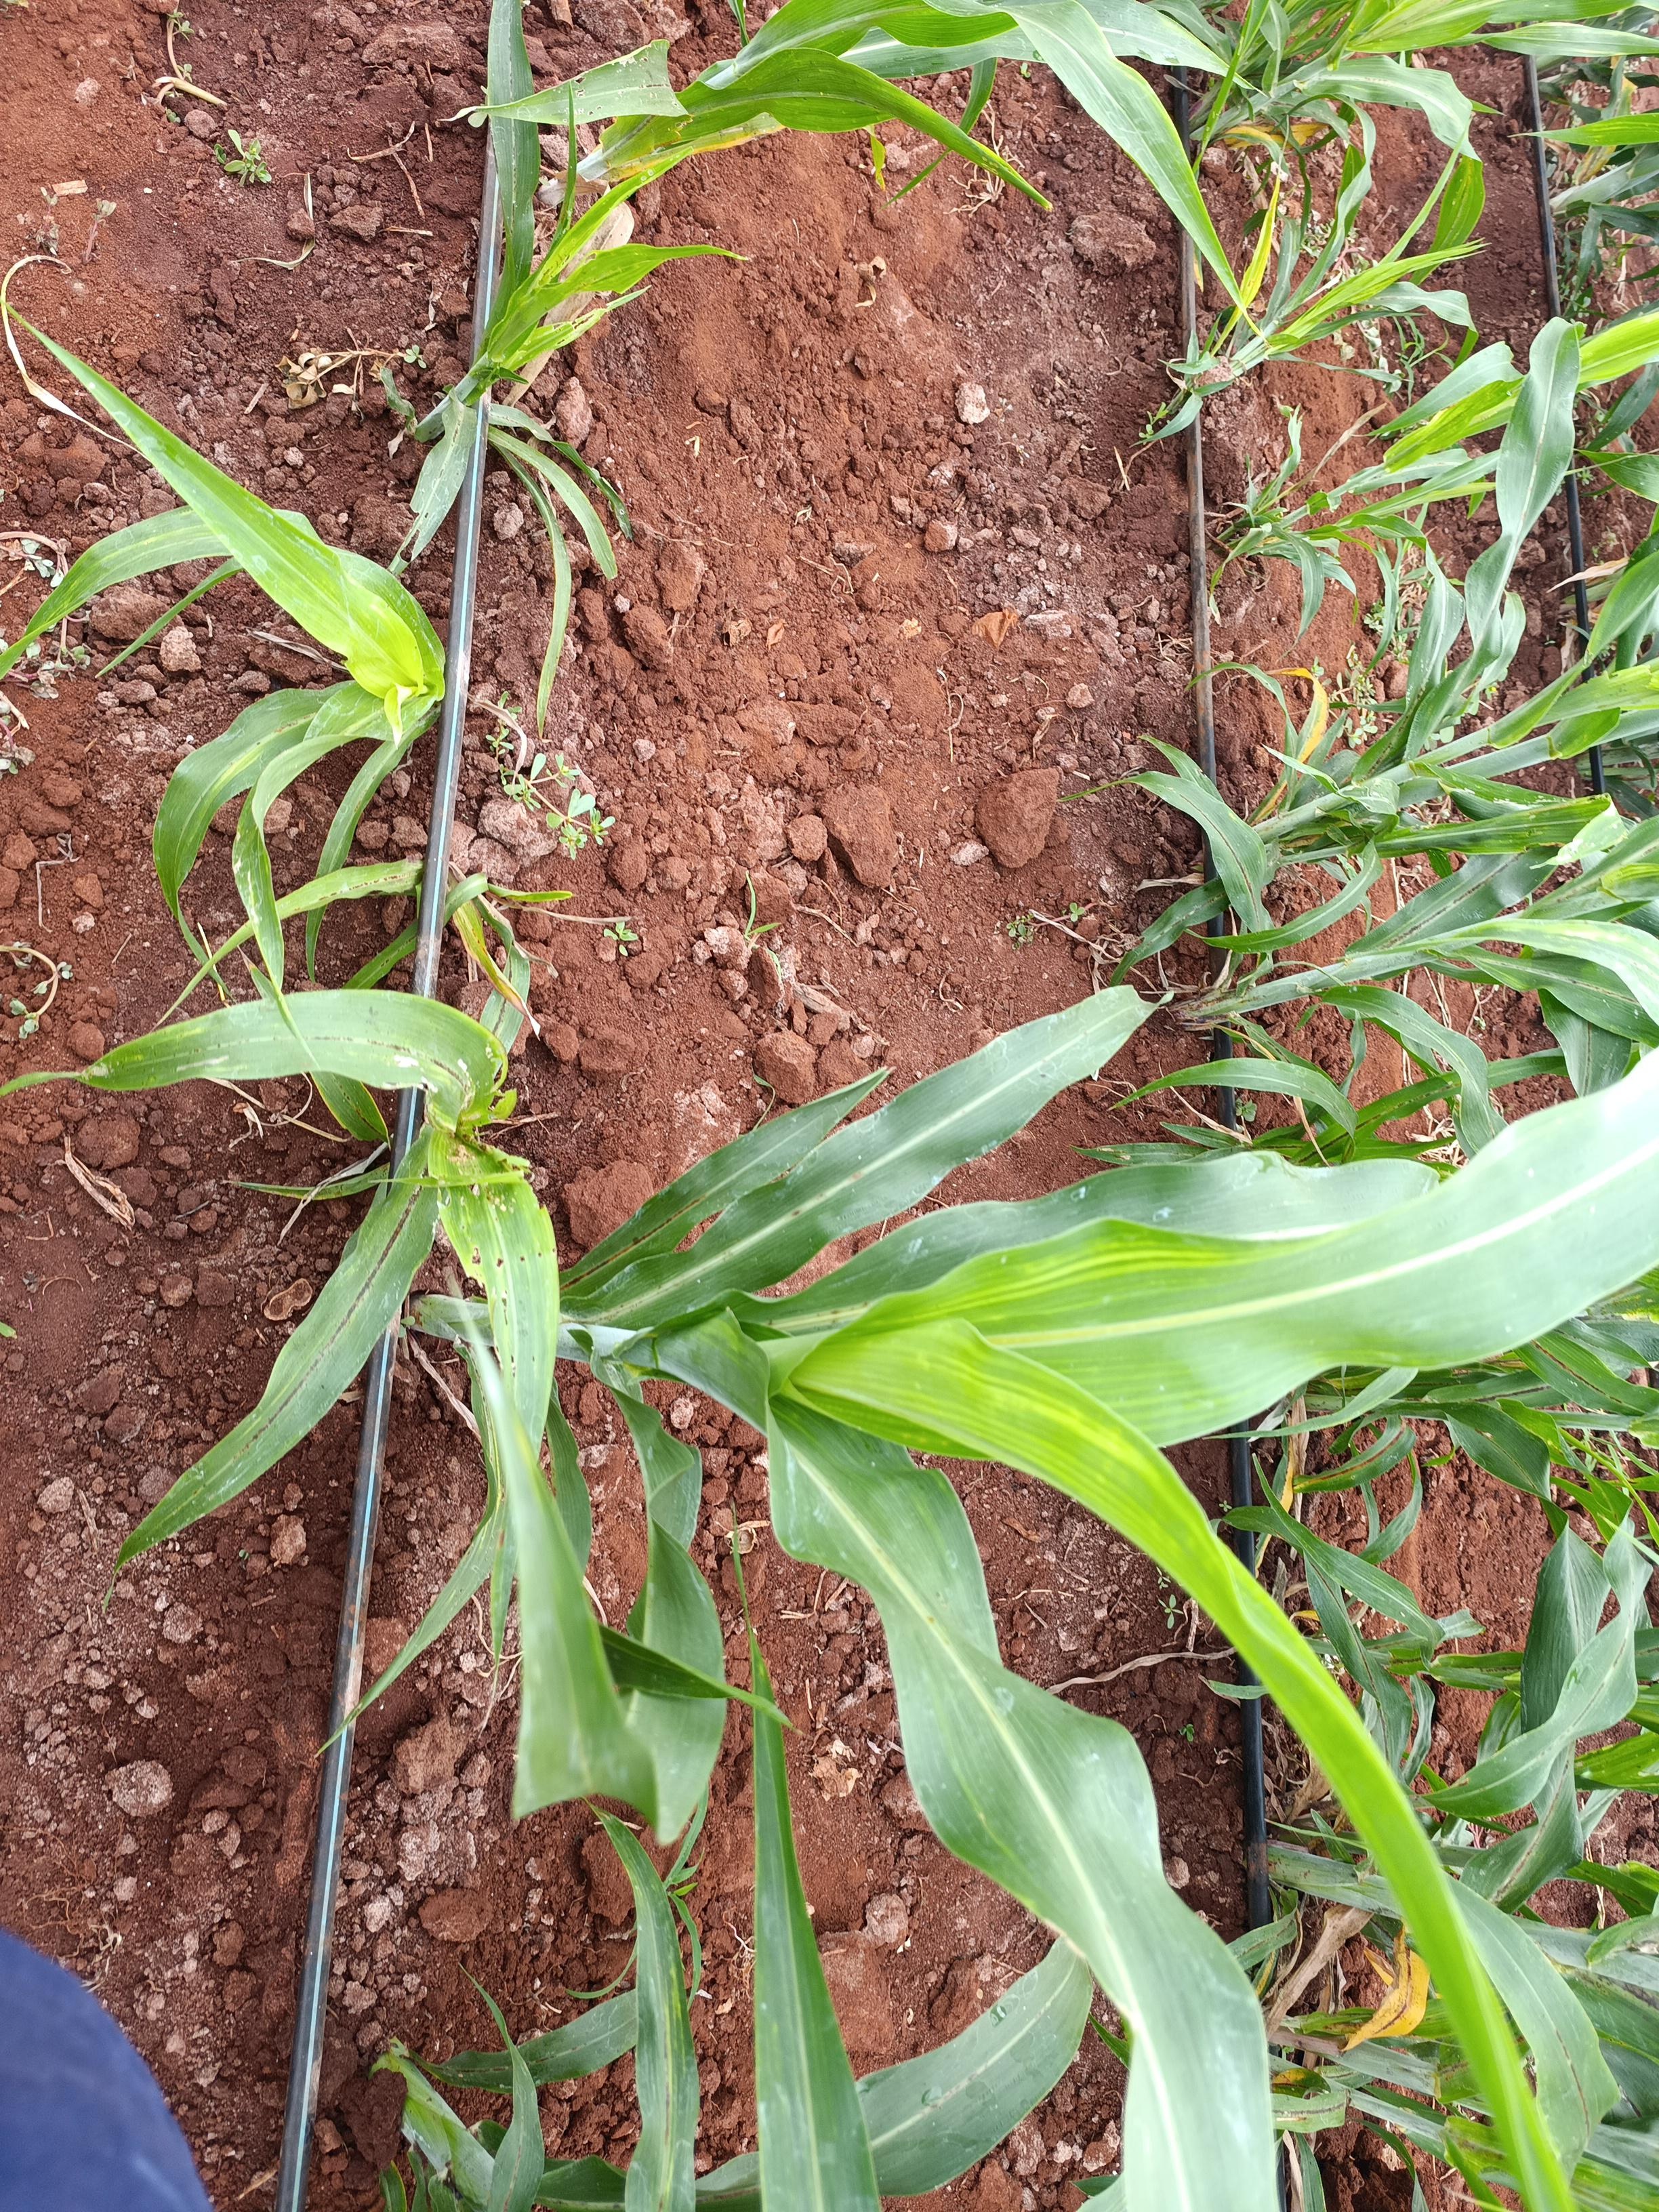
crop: sorghum
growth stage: vegetative
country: Kenya
